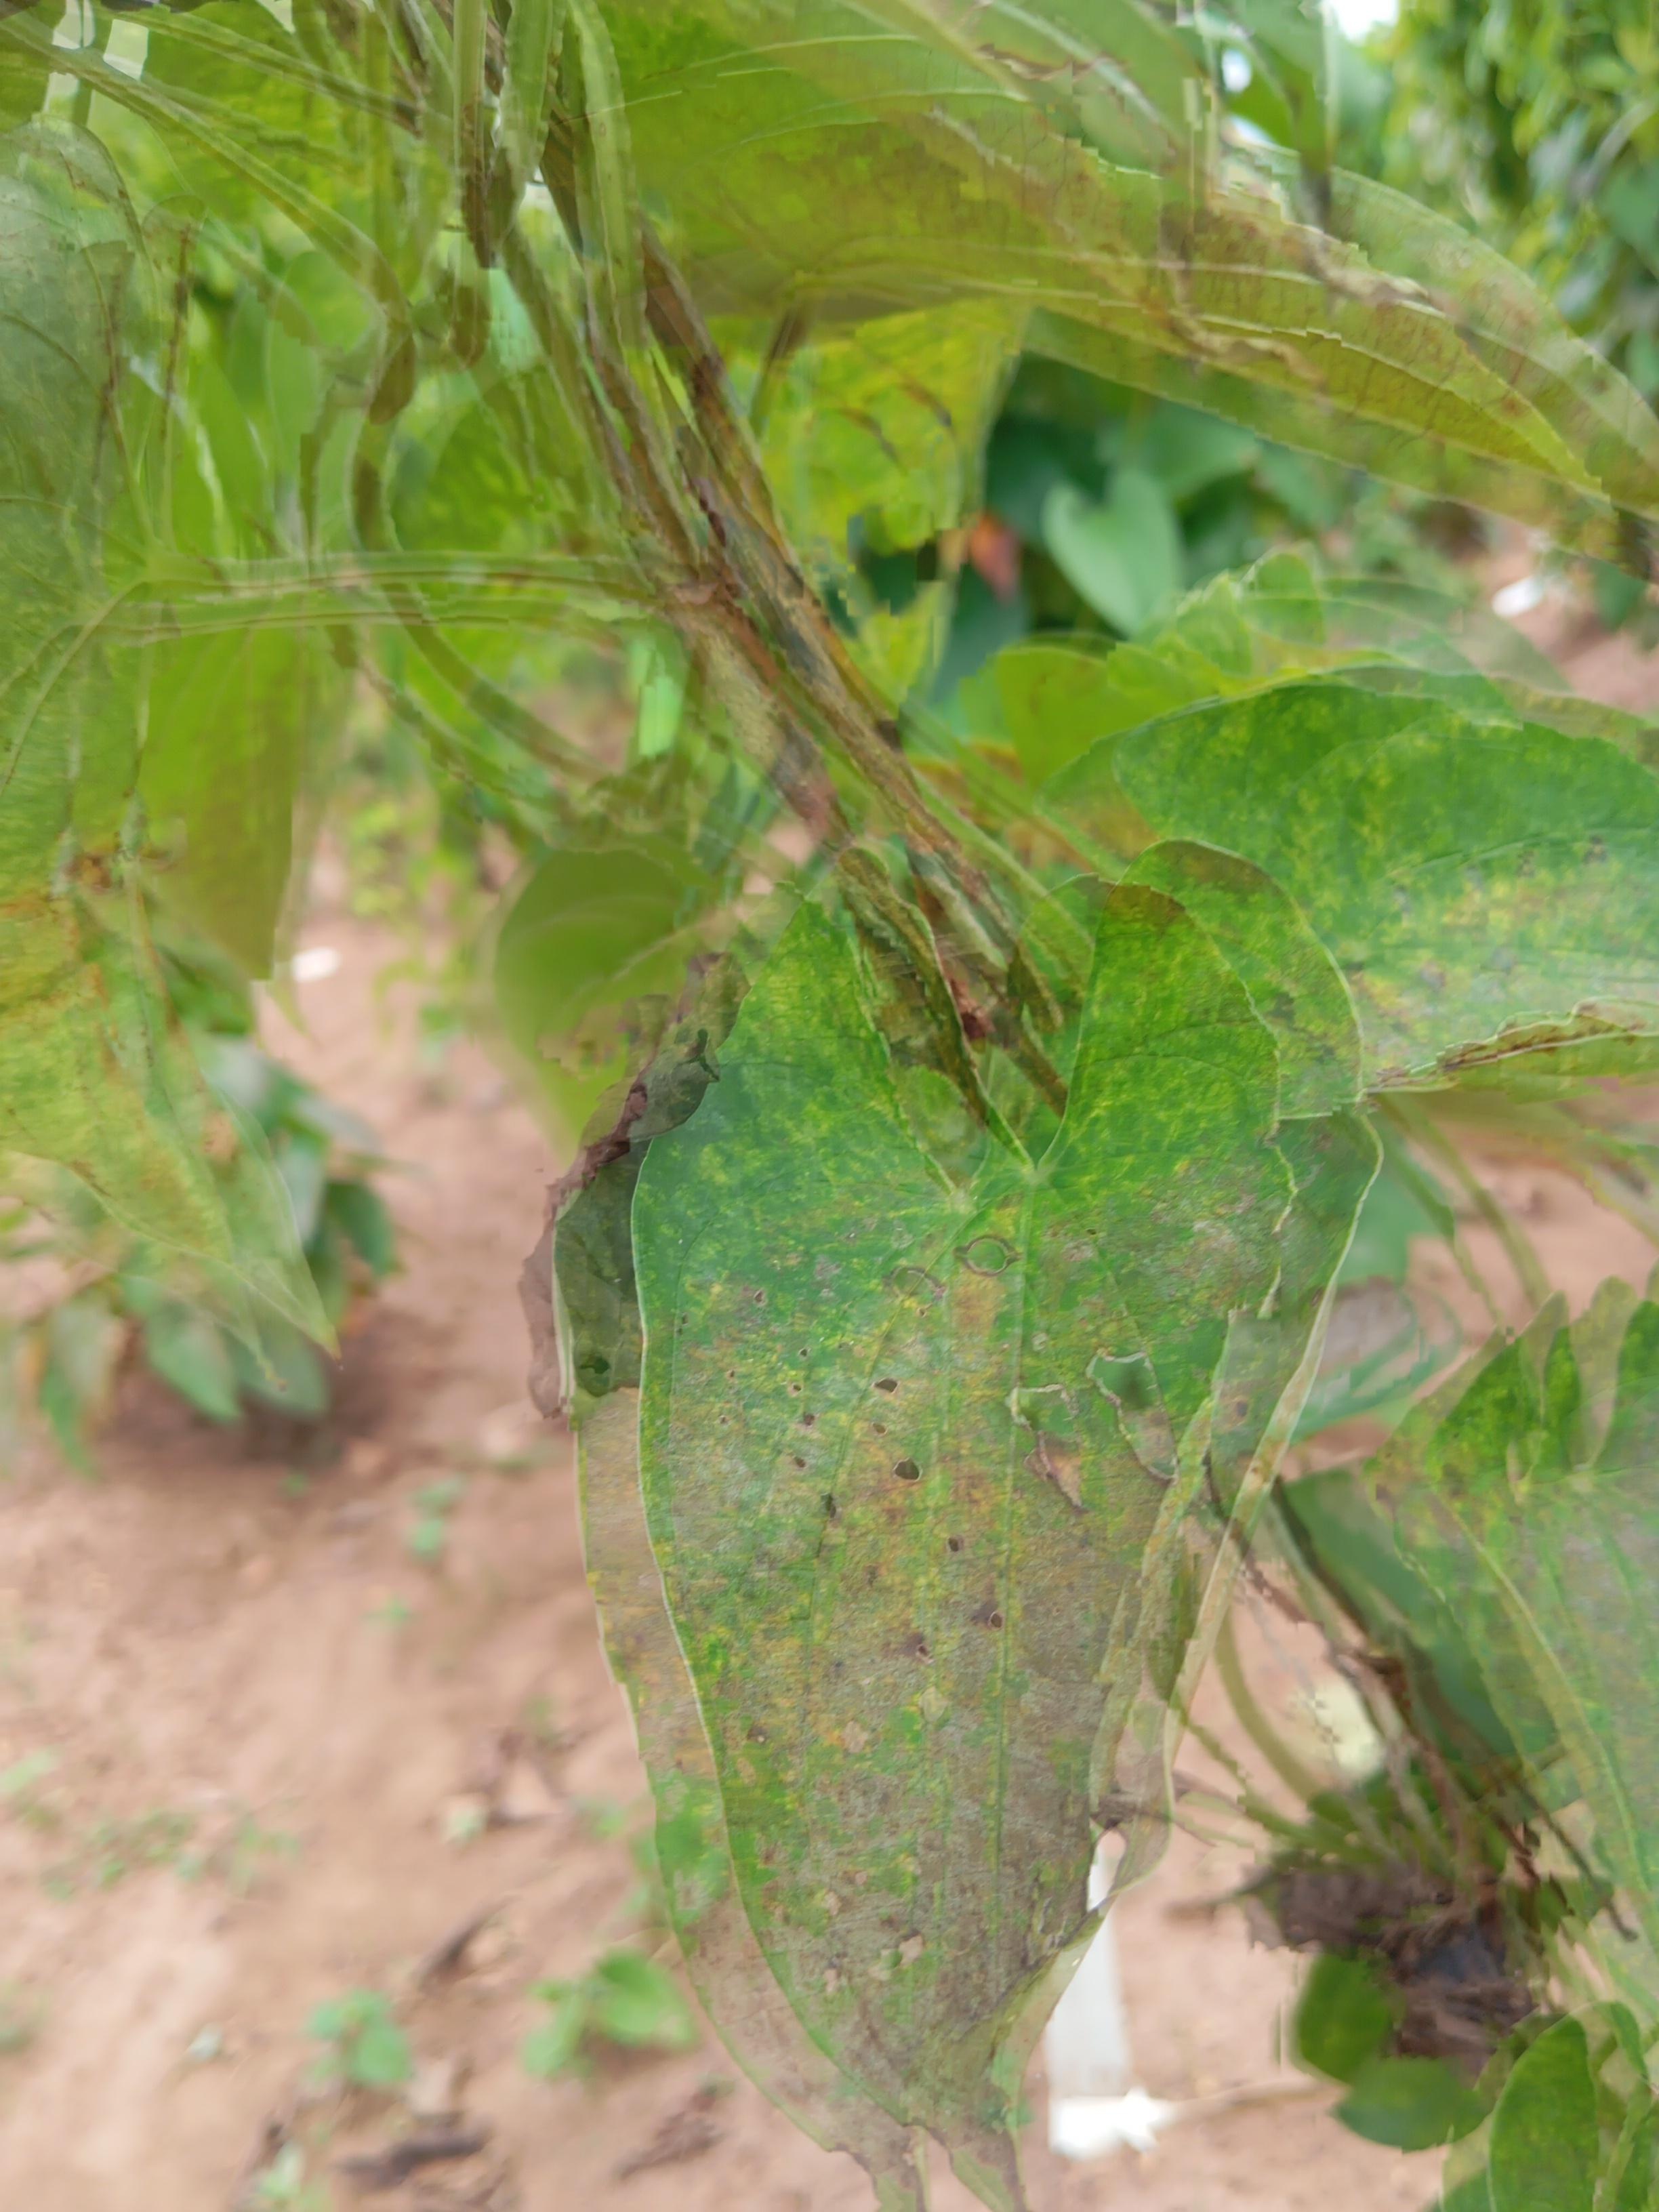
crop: yam
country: Nigeria
